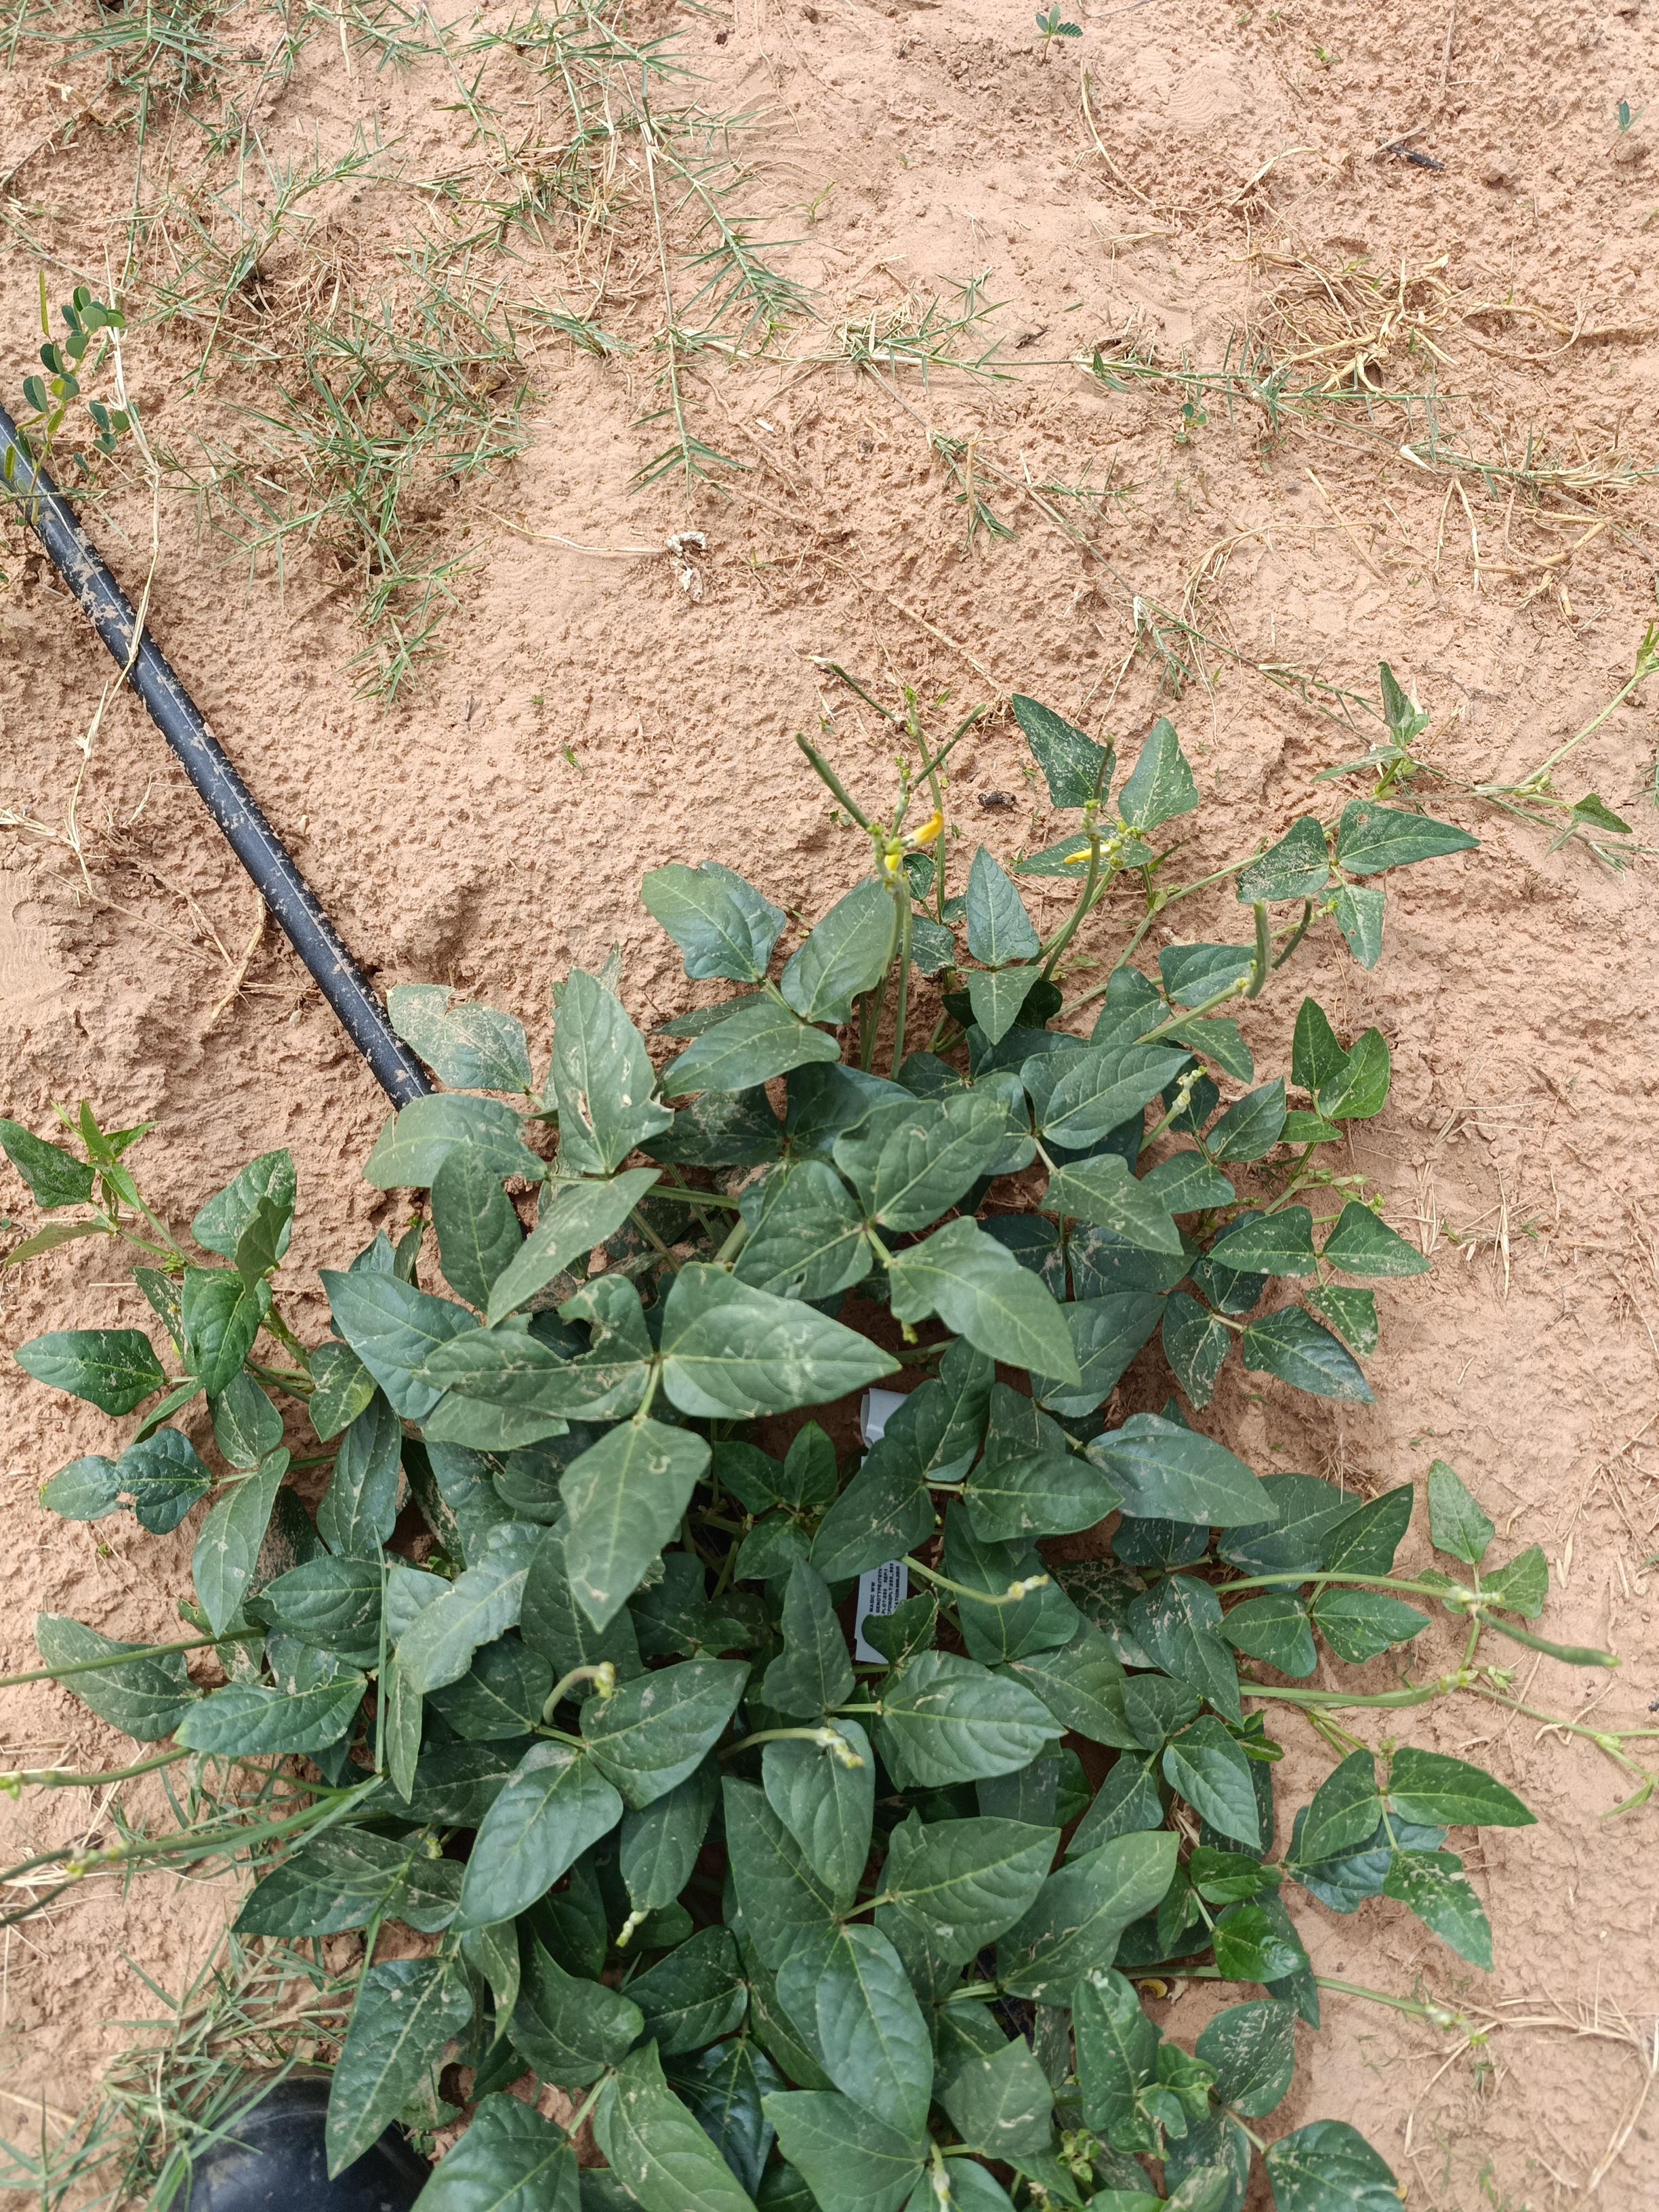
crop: cowpea
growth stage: development pod
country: Nigeria
